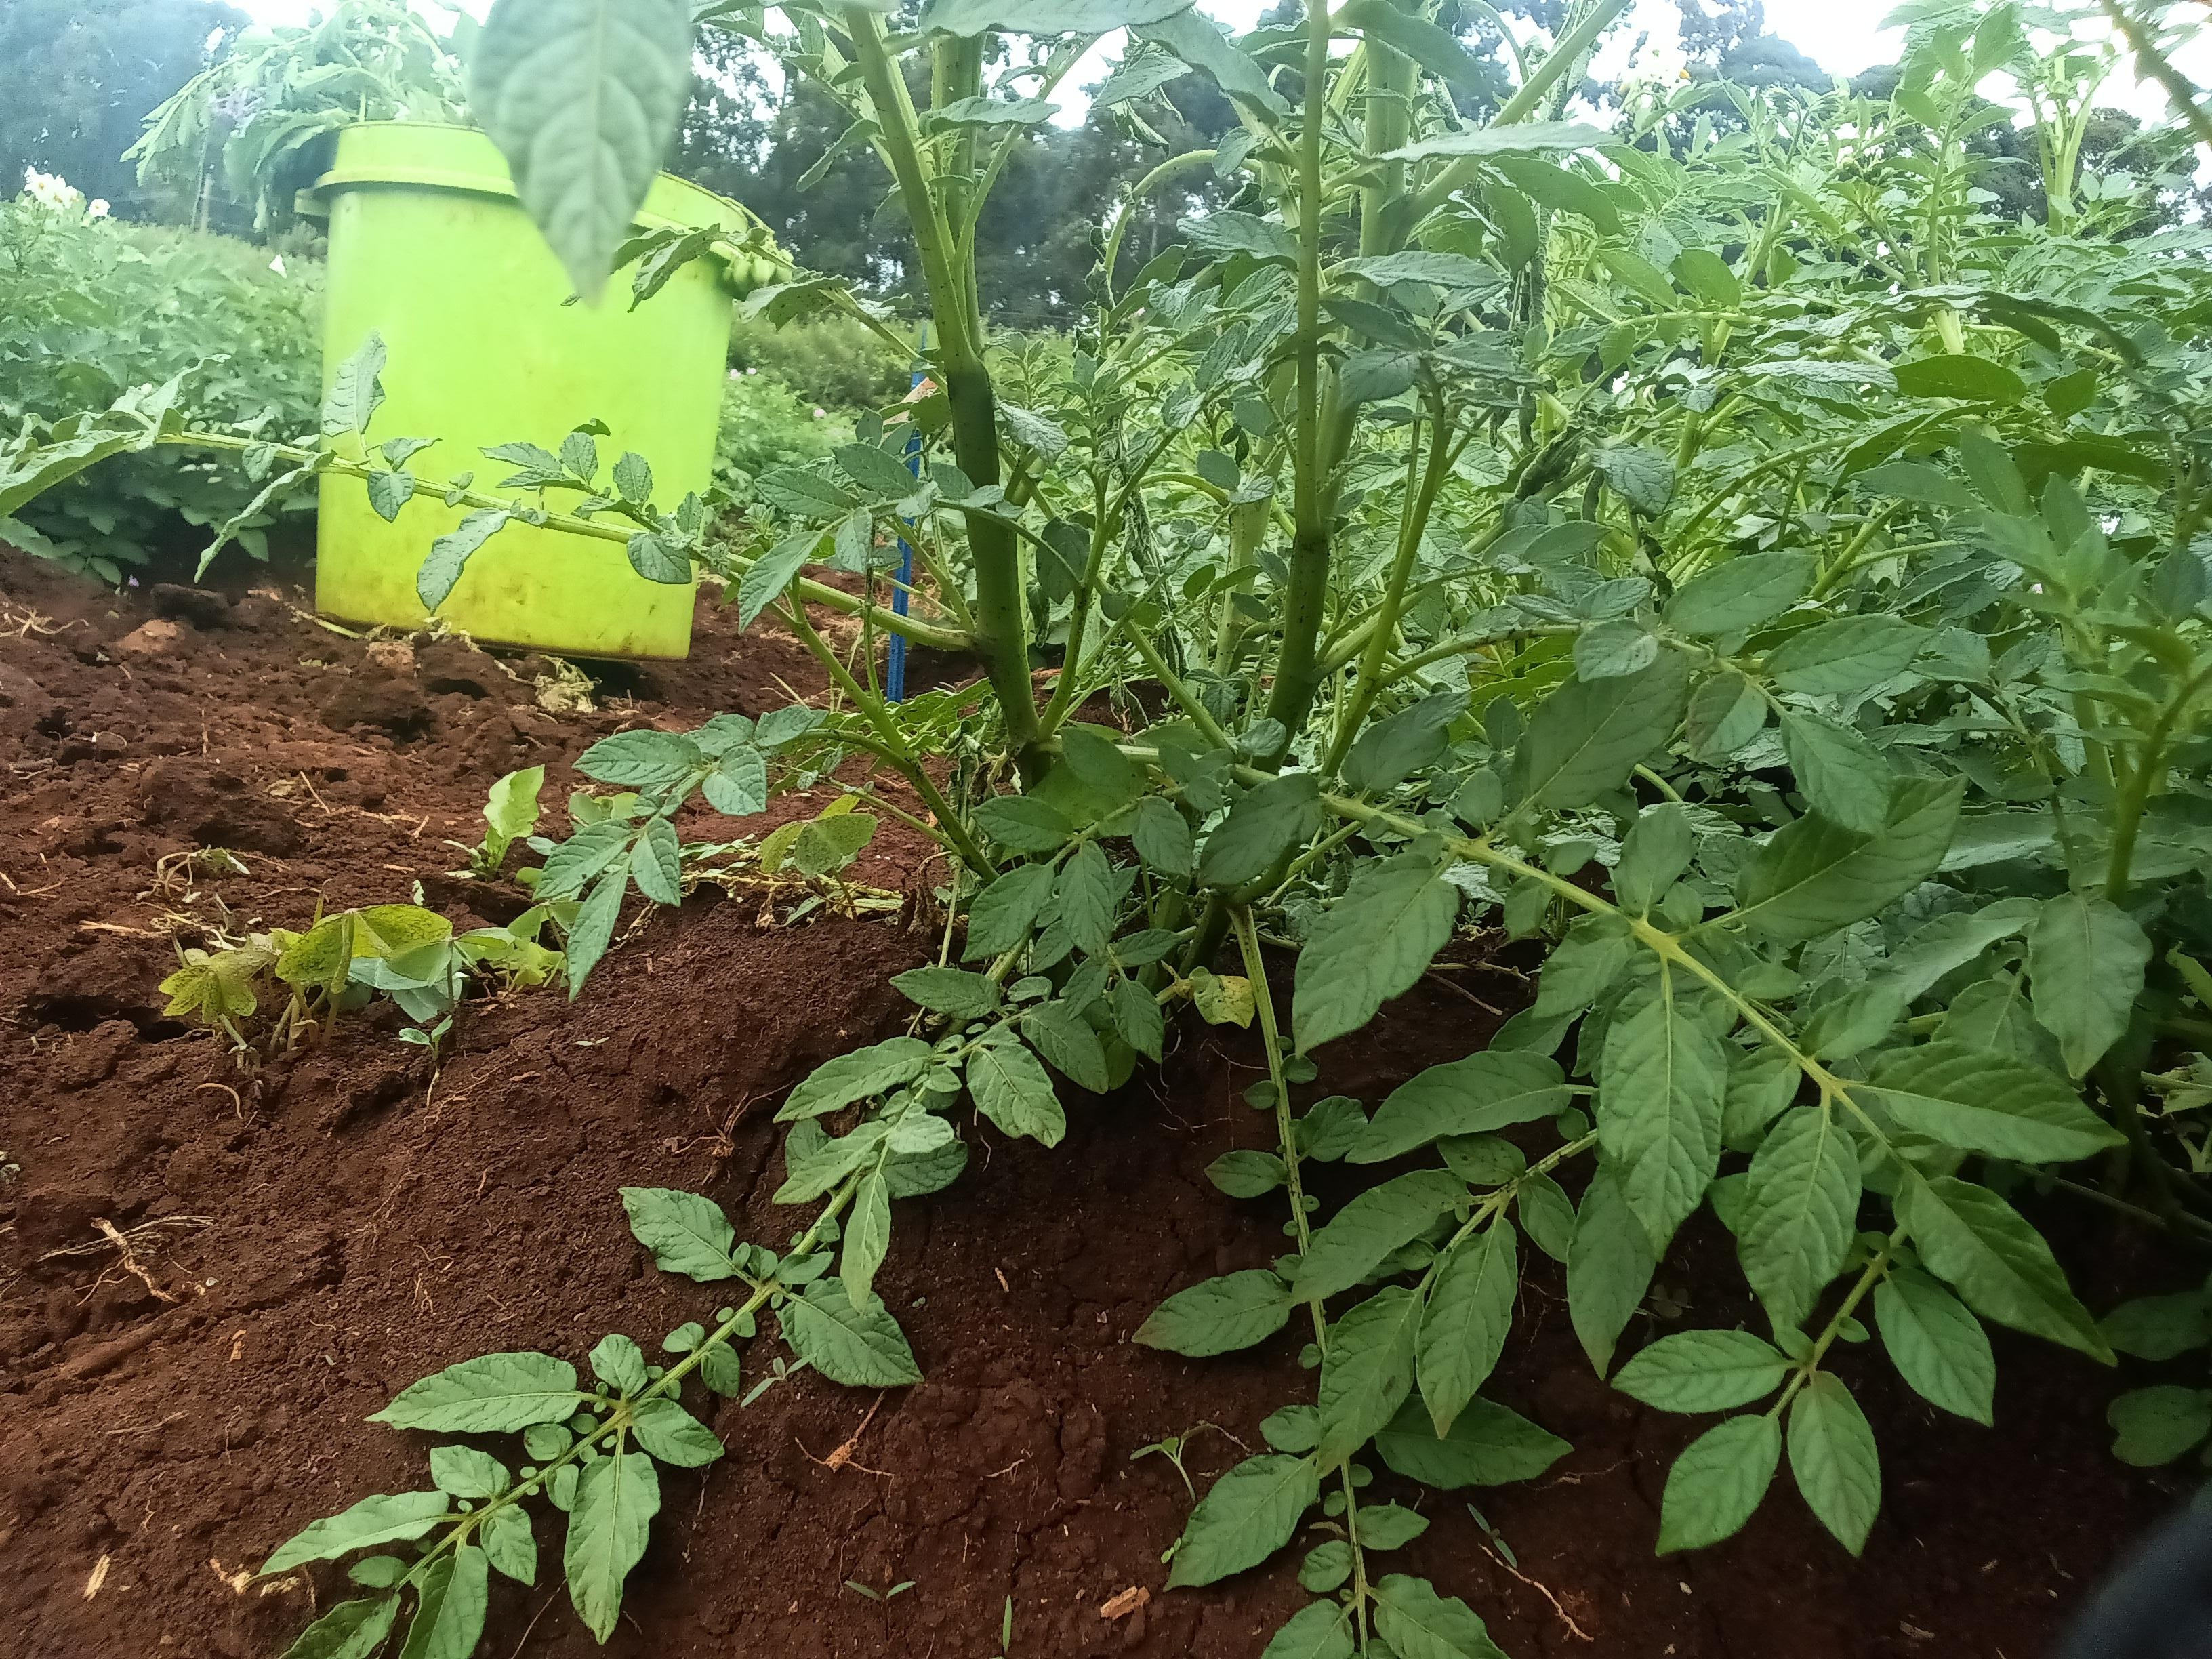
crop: potato
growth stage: flowering
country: Kenya
